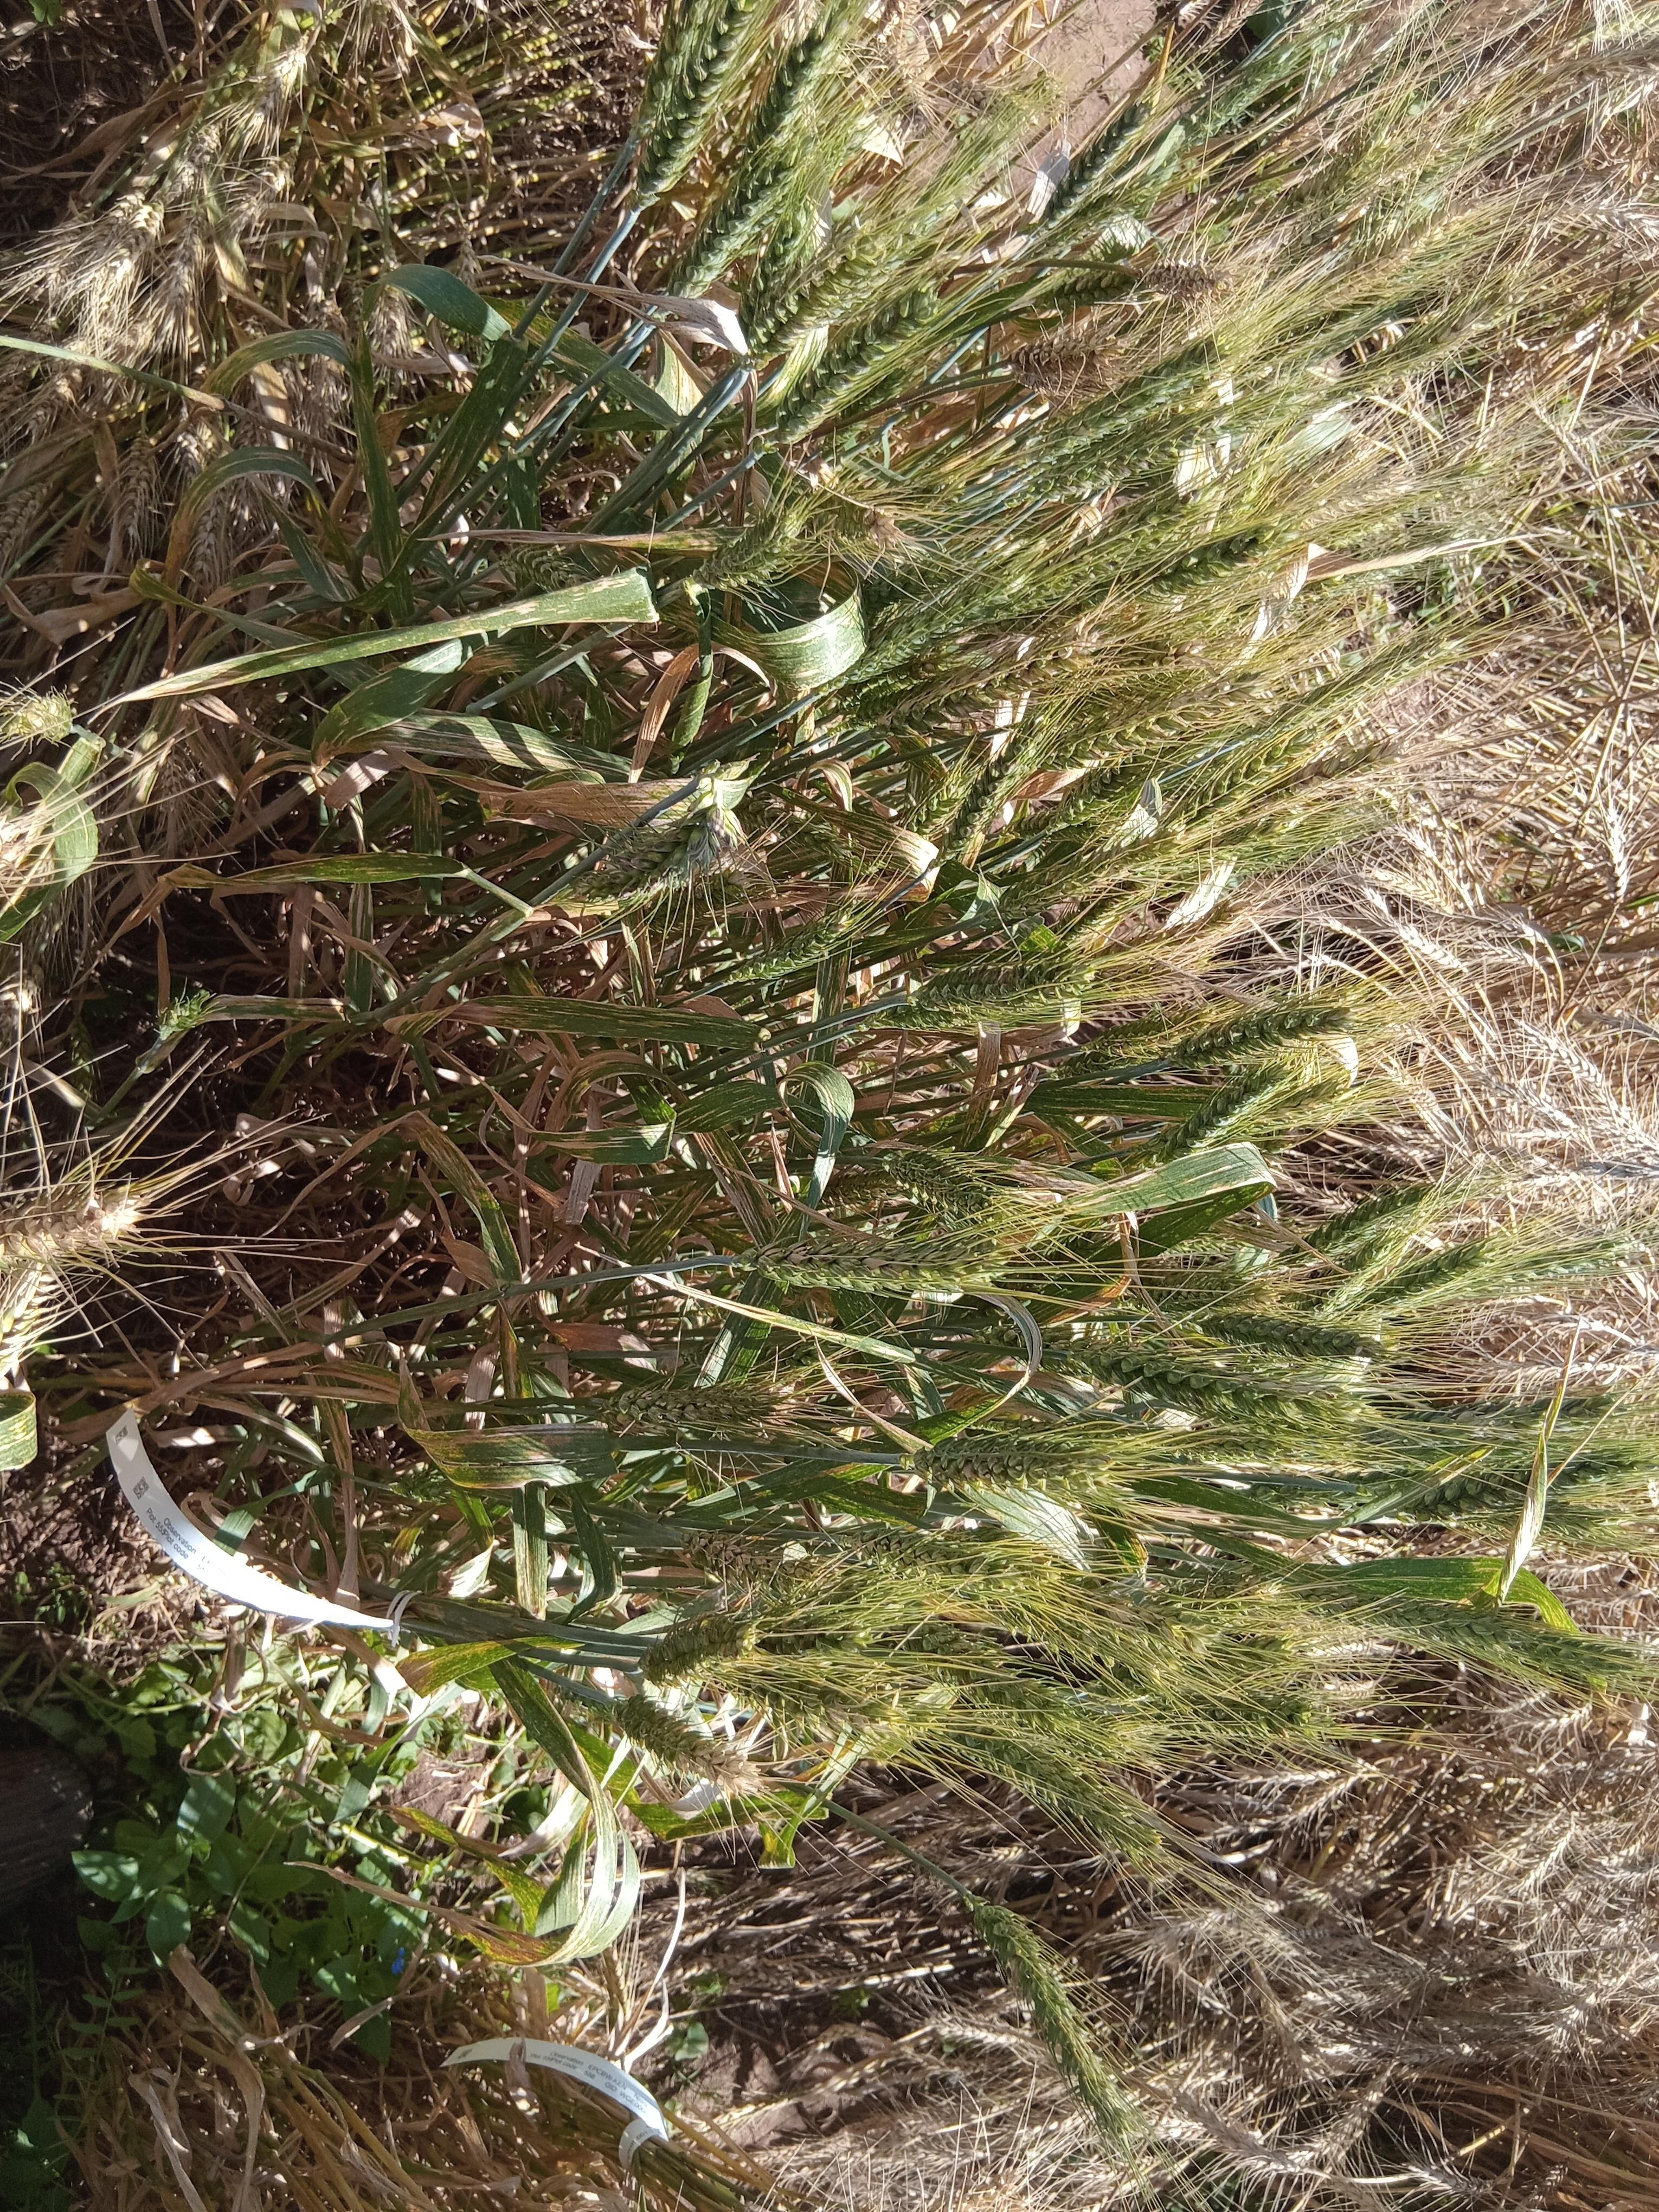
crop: wheat
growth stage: maturity
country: Kenya
